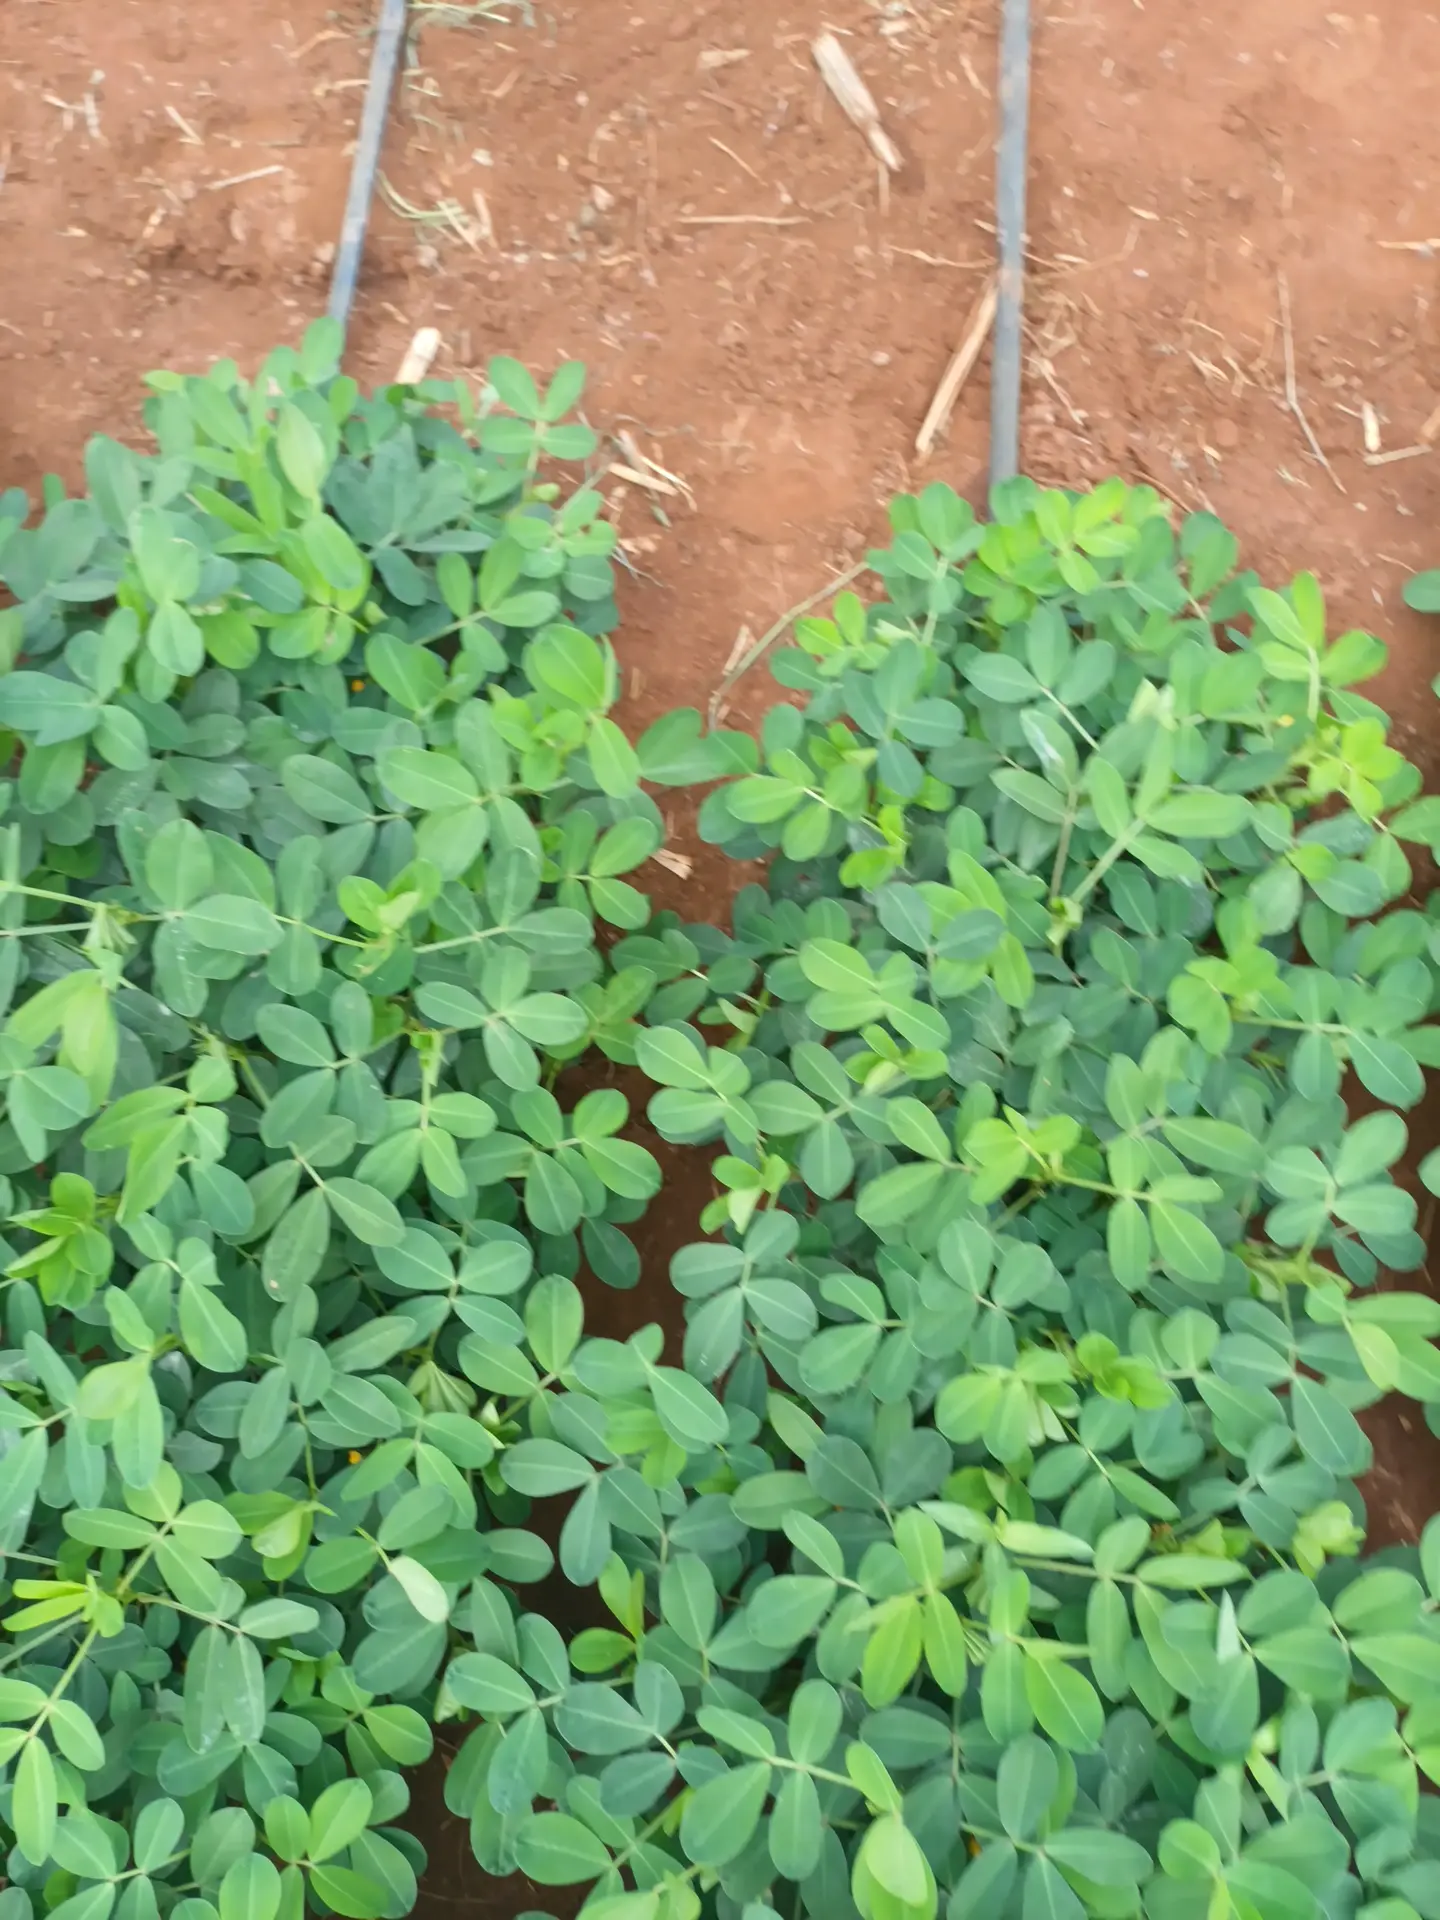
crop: groundnut
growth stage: flowering
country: Kenya
